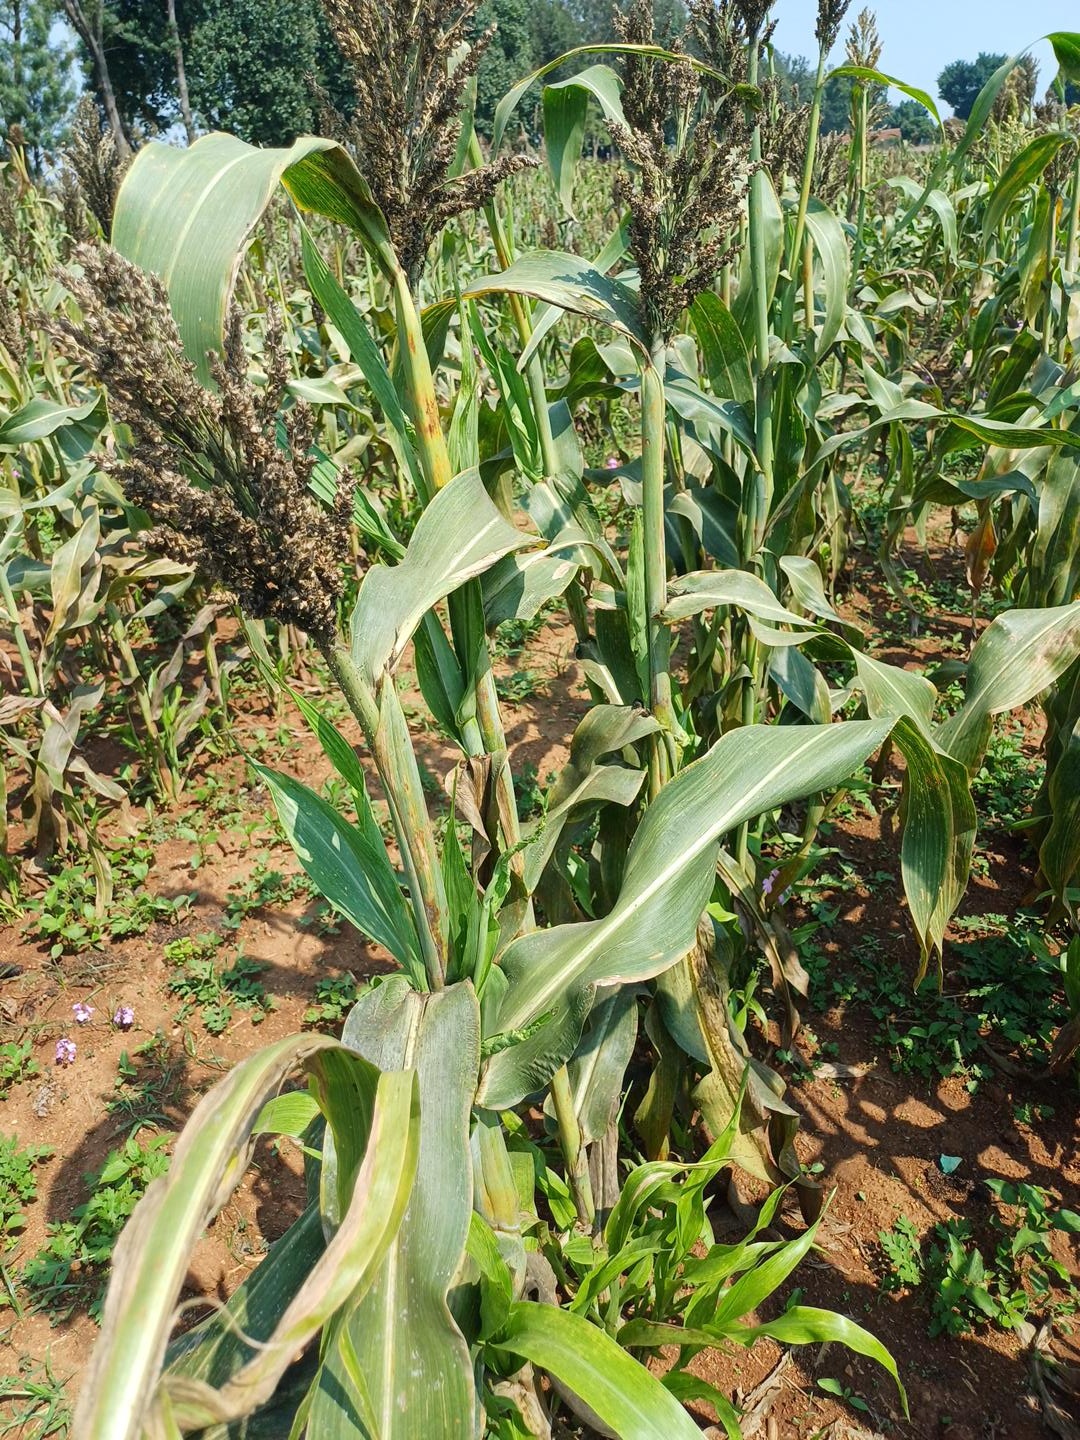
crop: sorghum
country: Kenya
